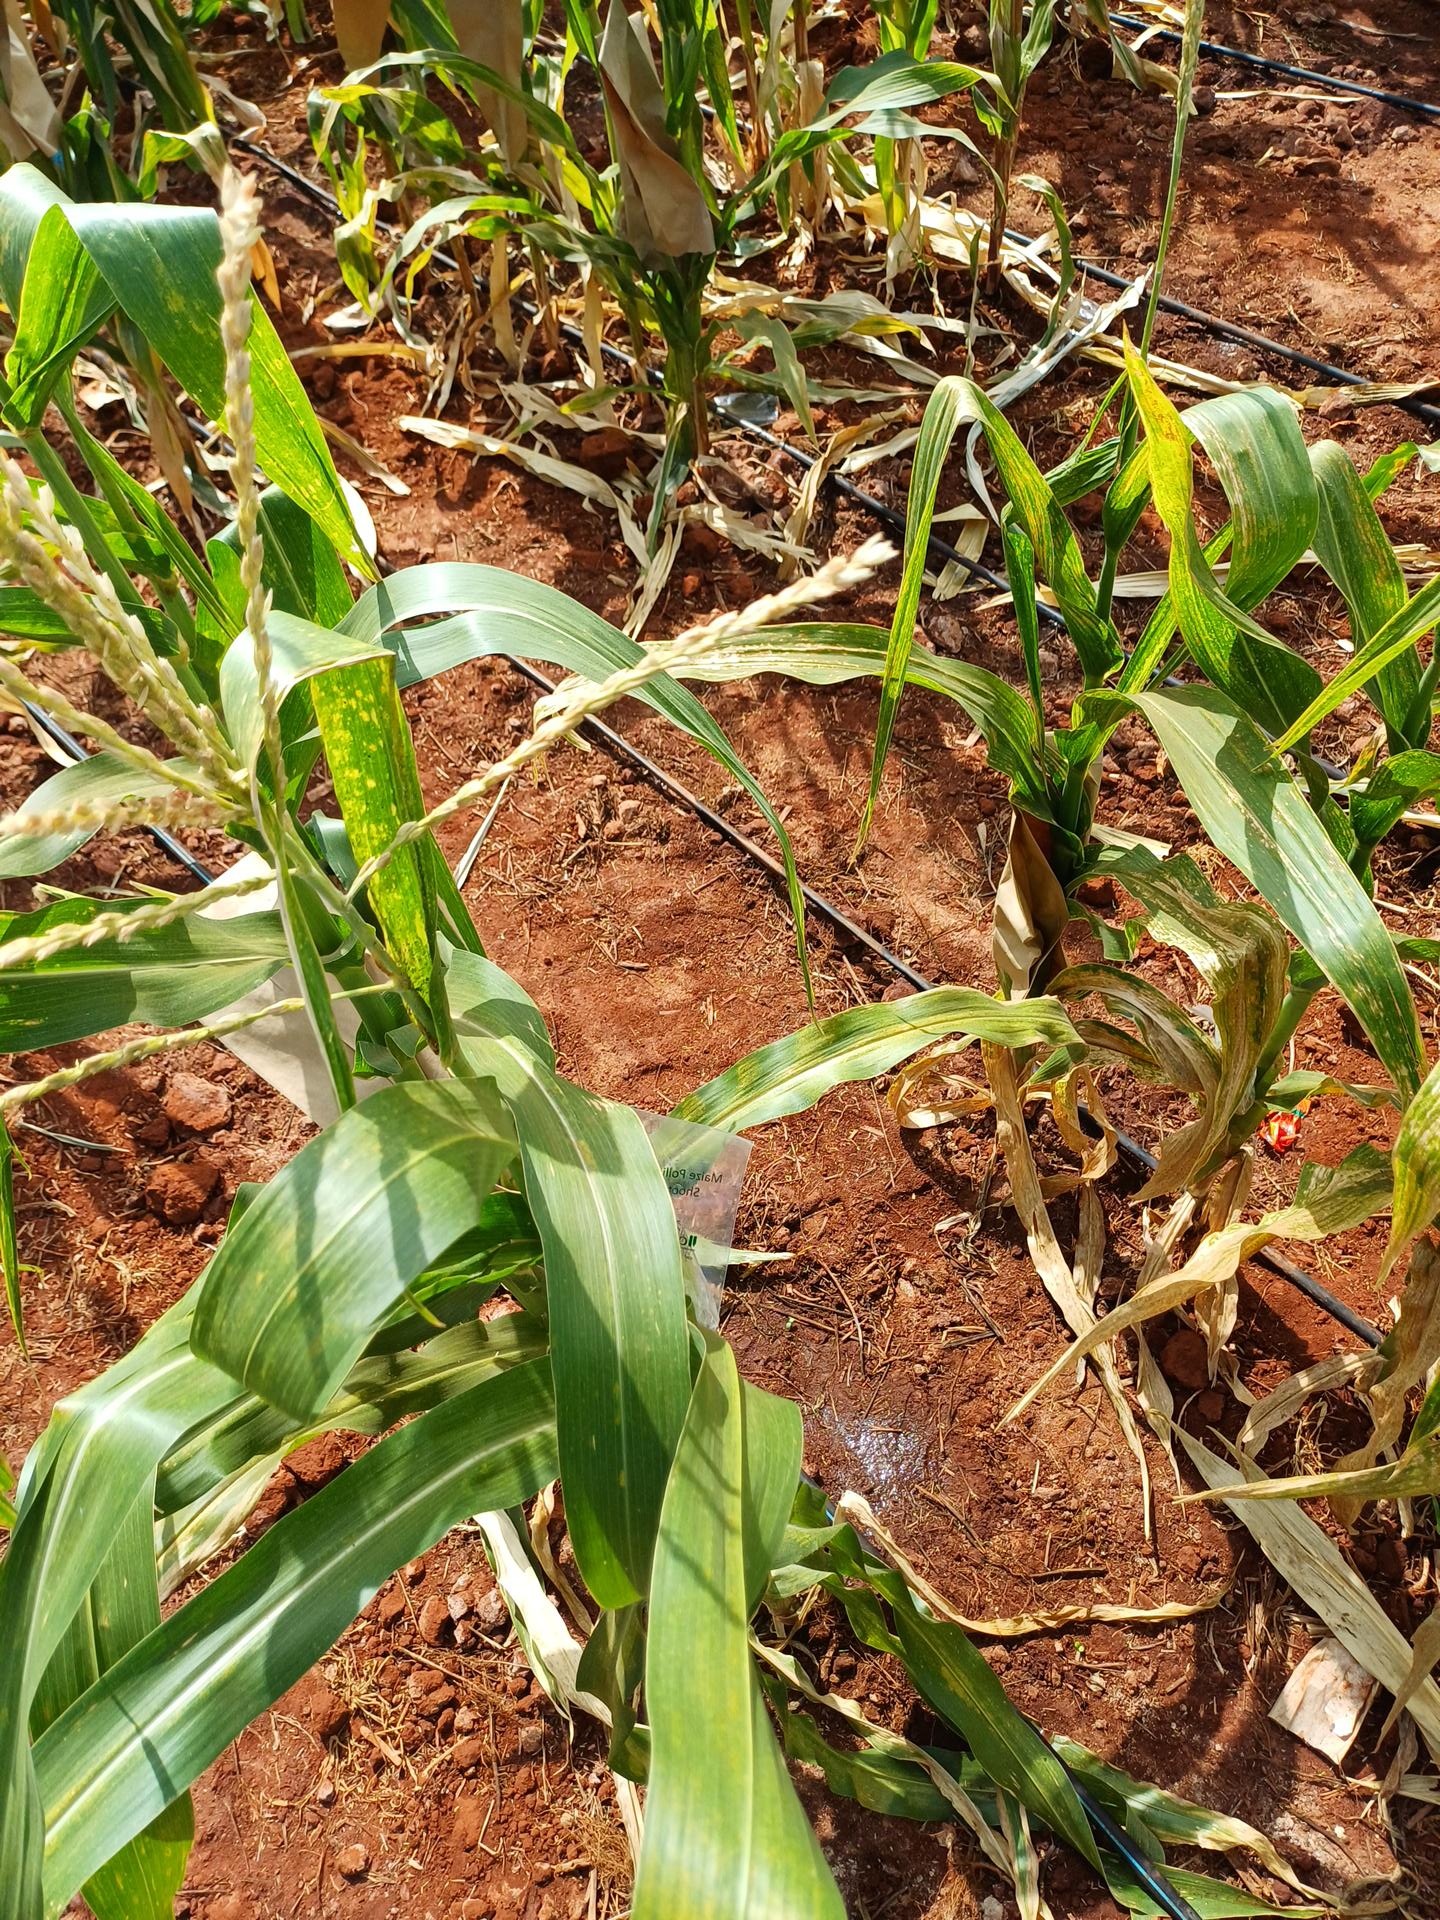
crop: maize
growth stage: flowering
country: Kenya
